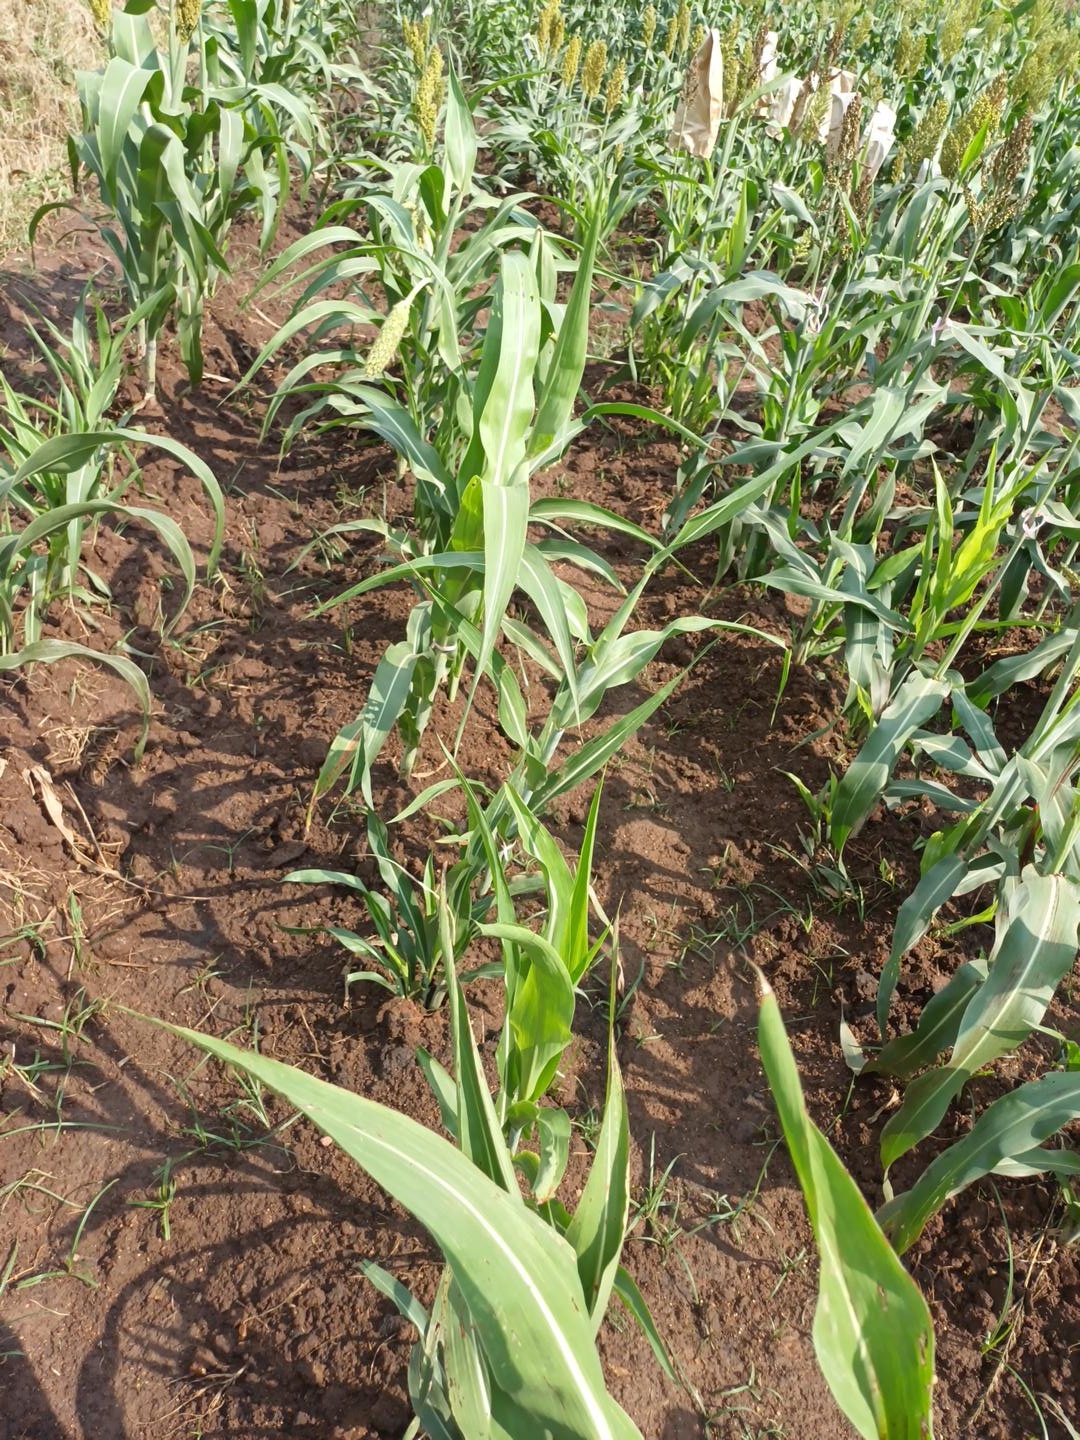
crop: sorghum
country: Kenya
